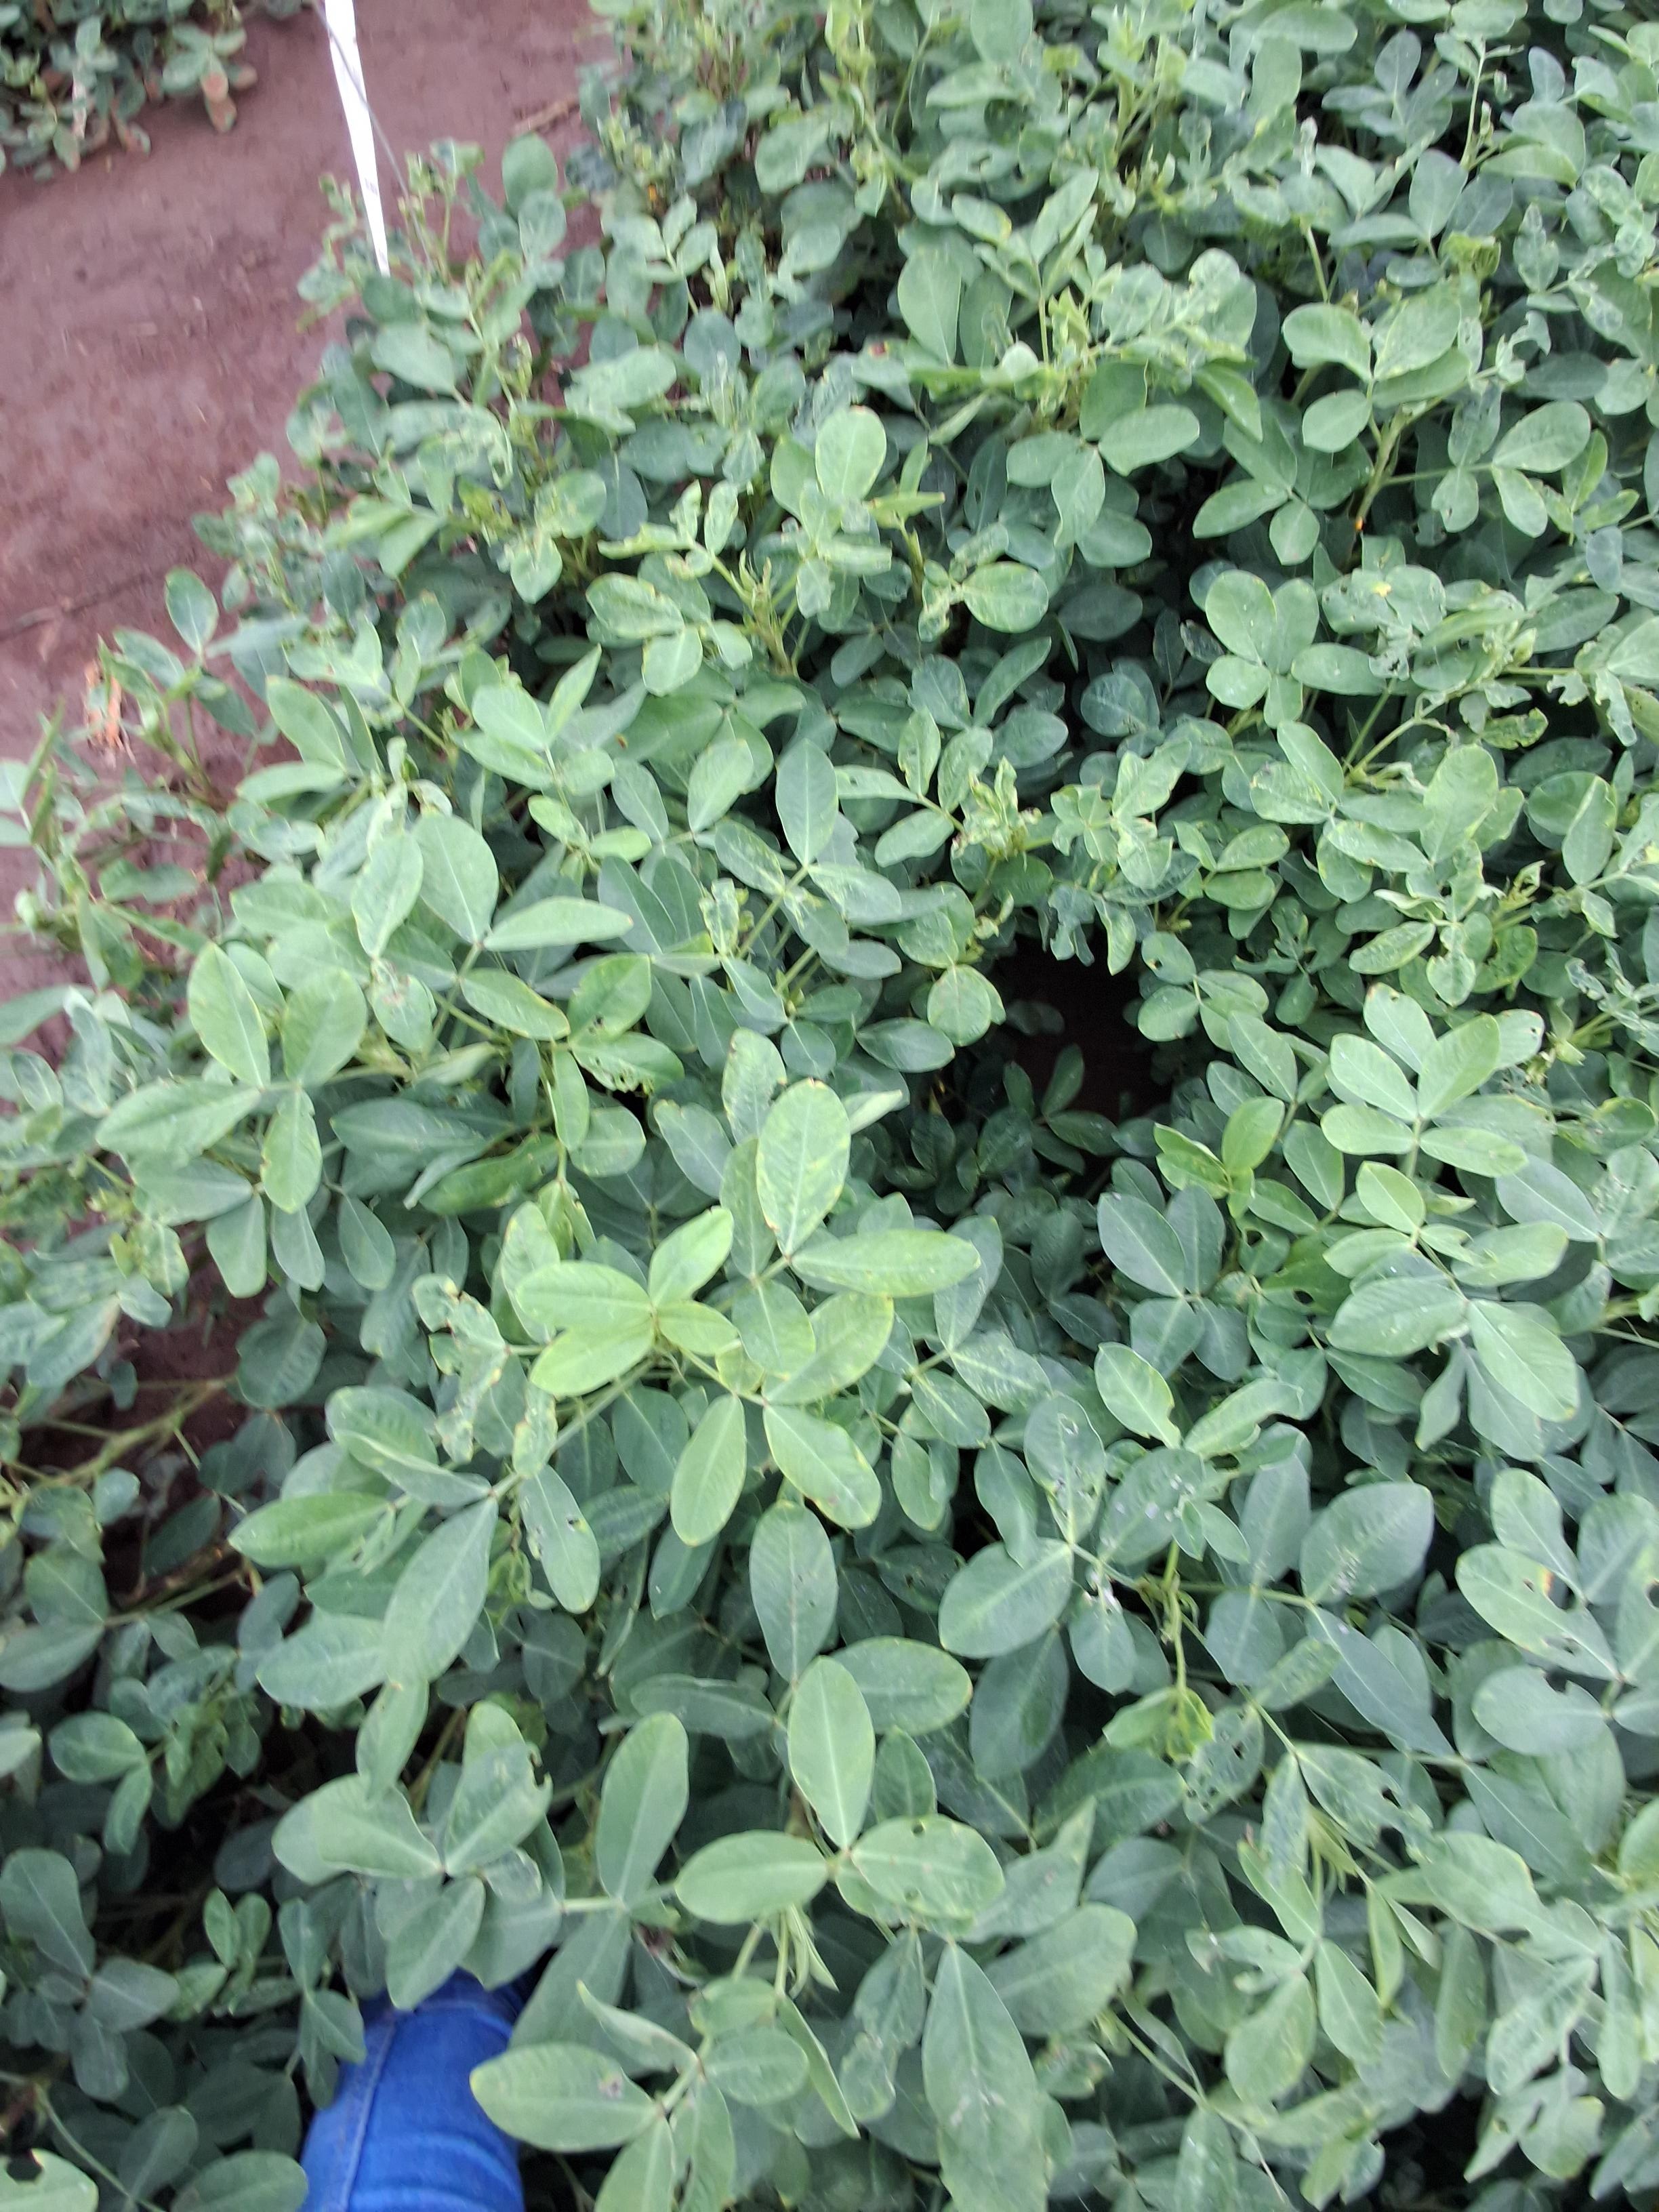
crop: groundnut
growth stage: pegging
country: Kenya
